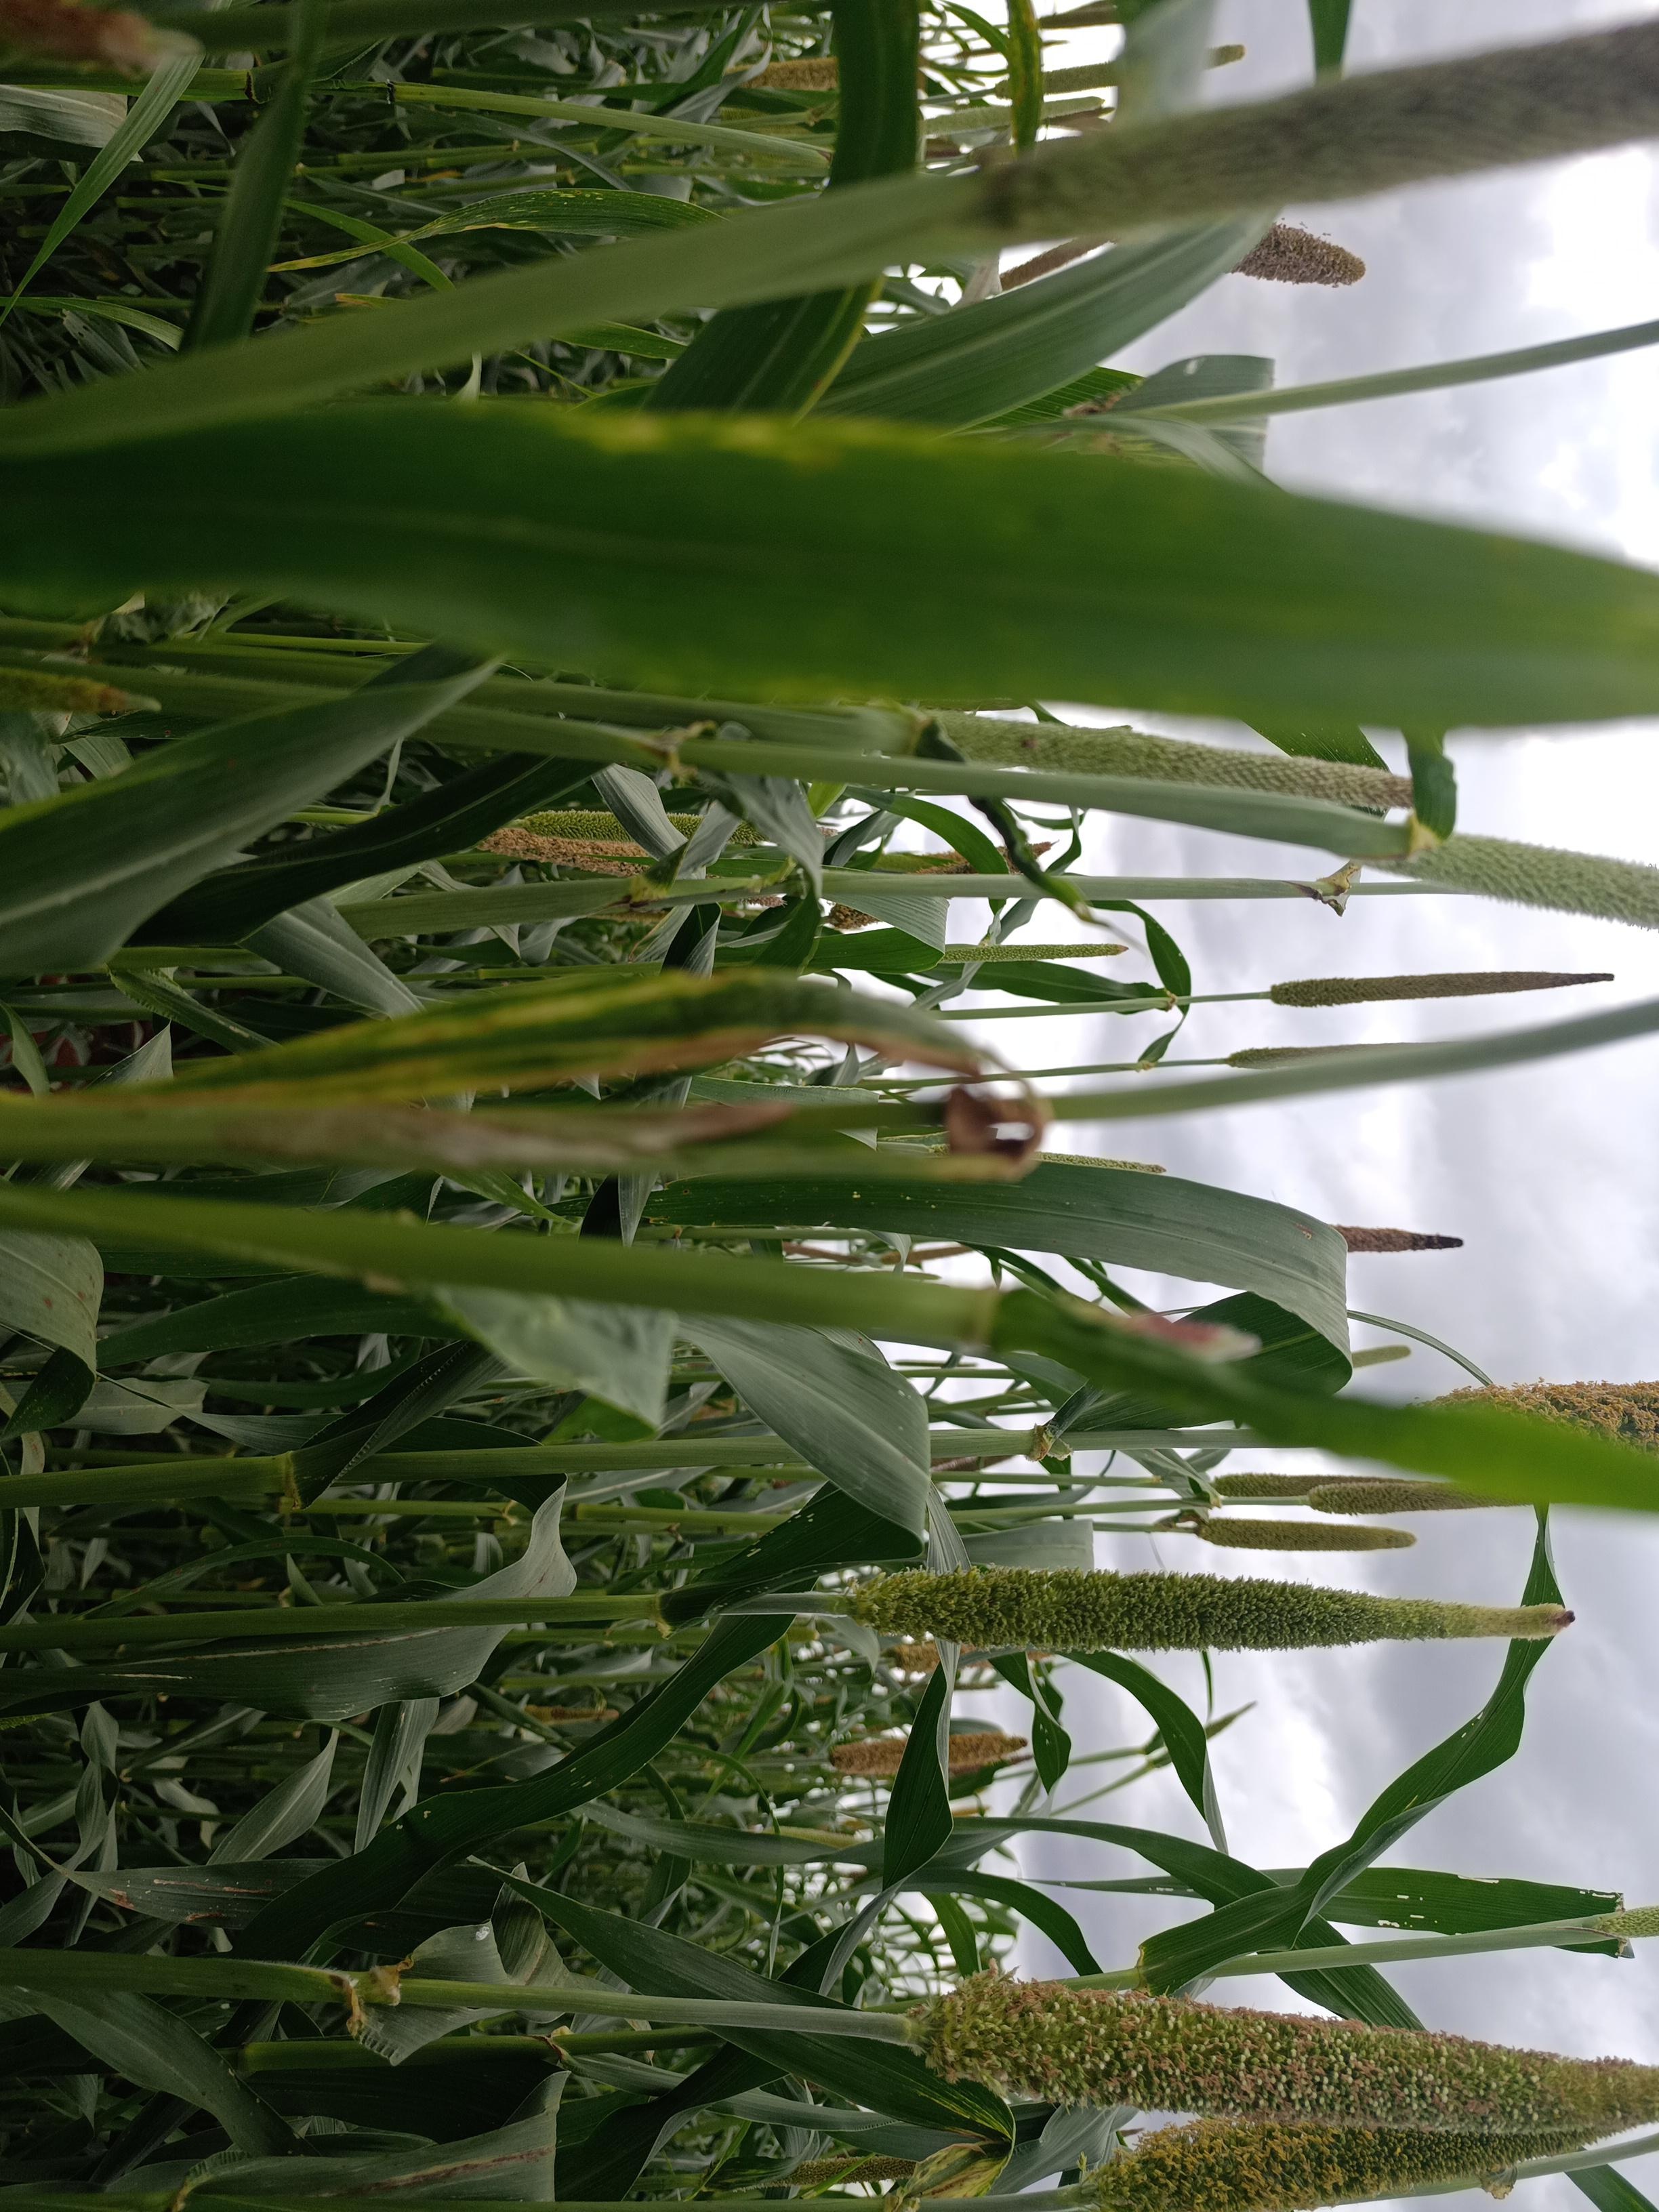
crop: pearl millet
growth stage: flowering
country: Kenya
